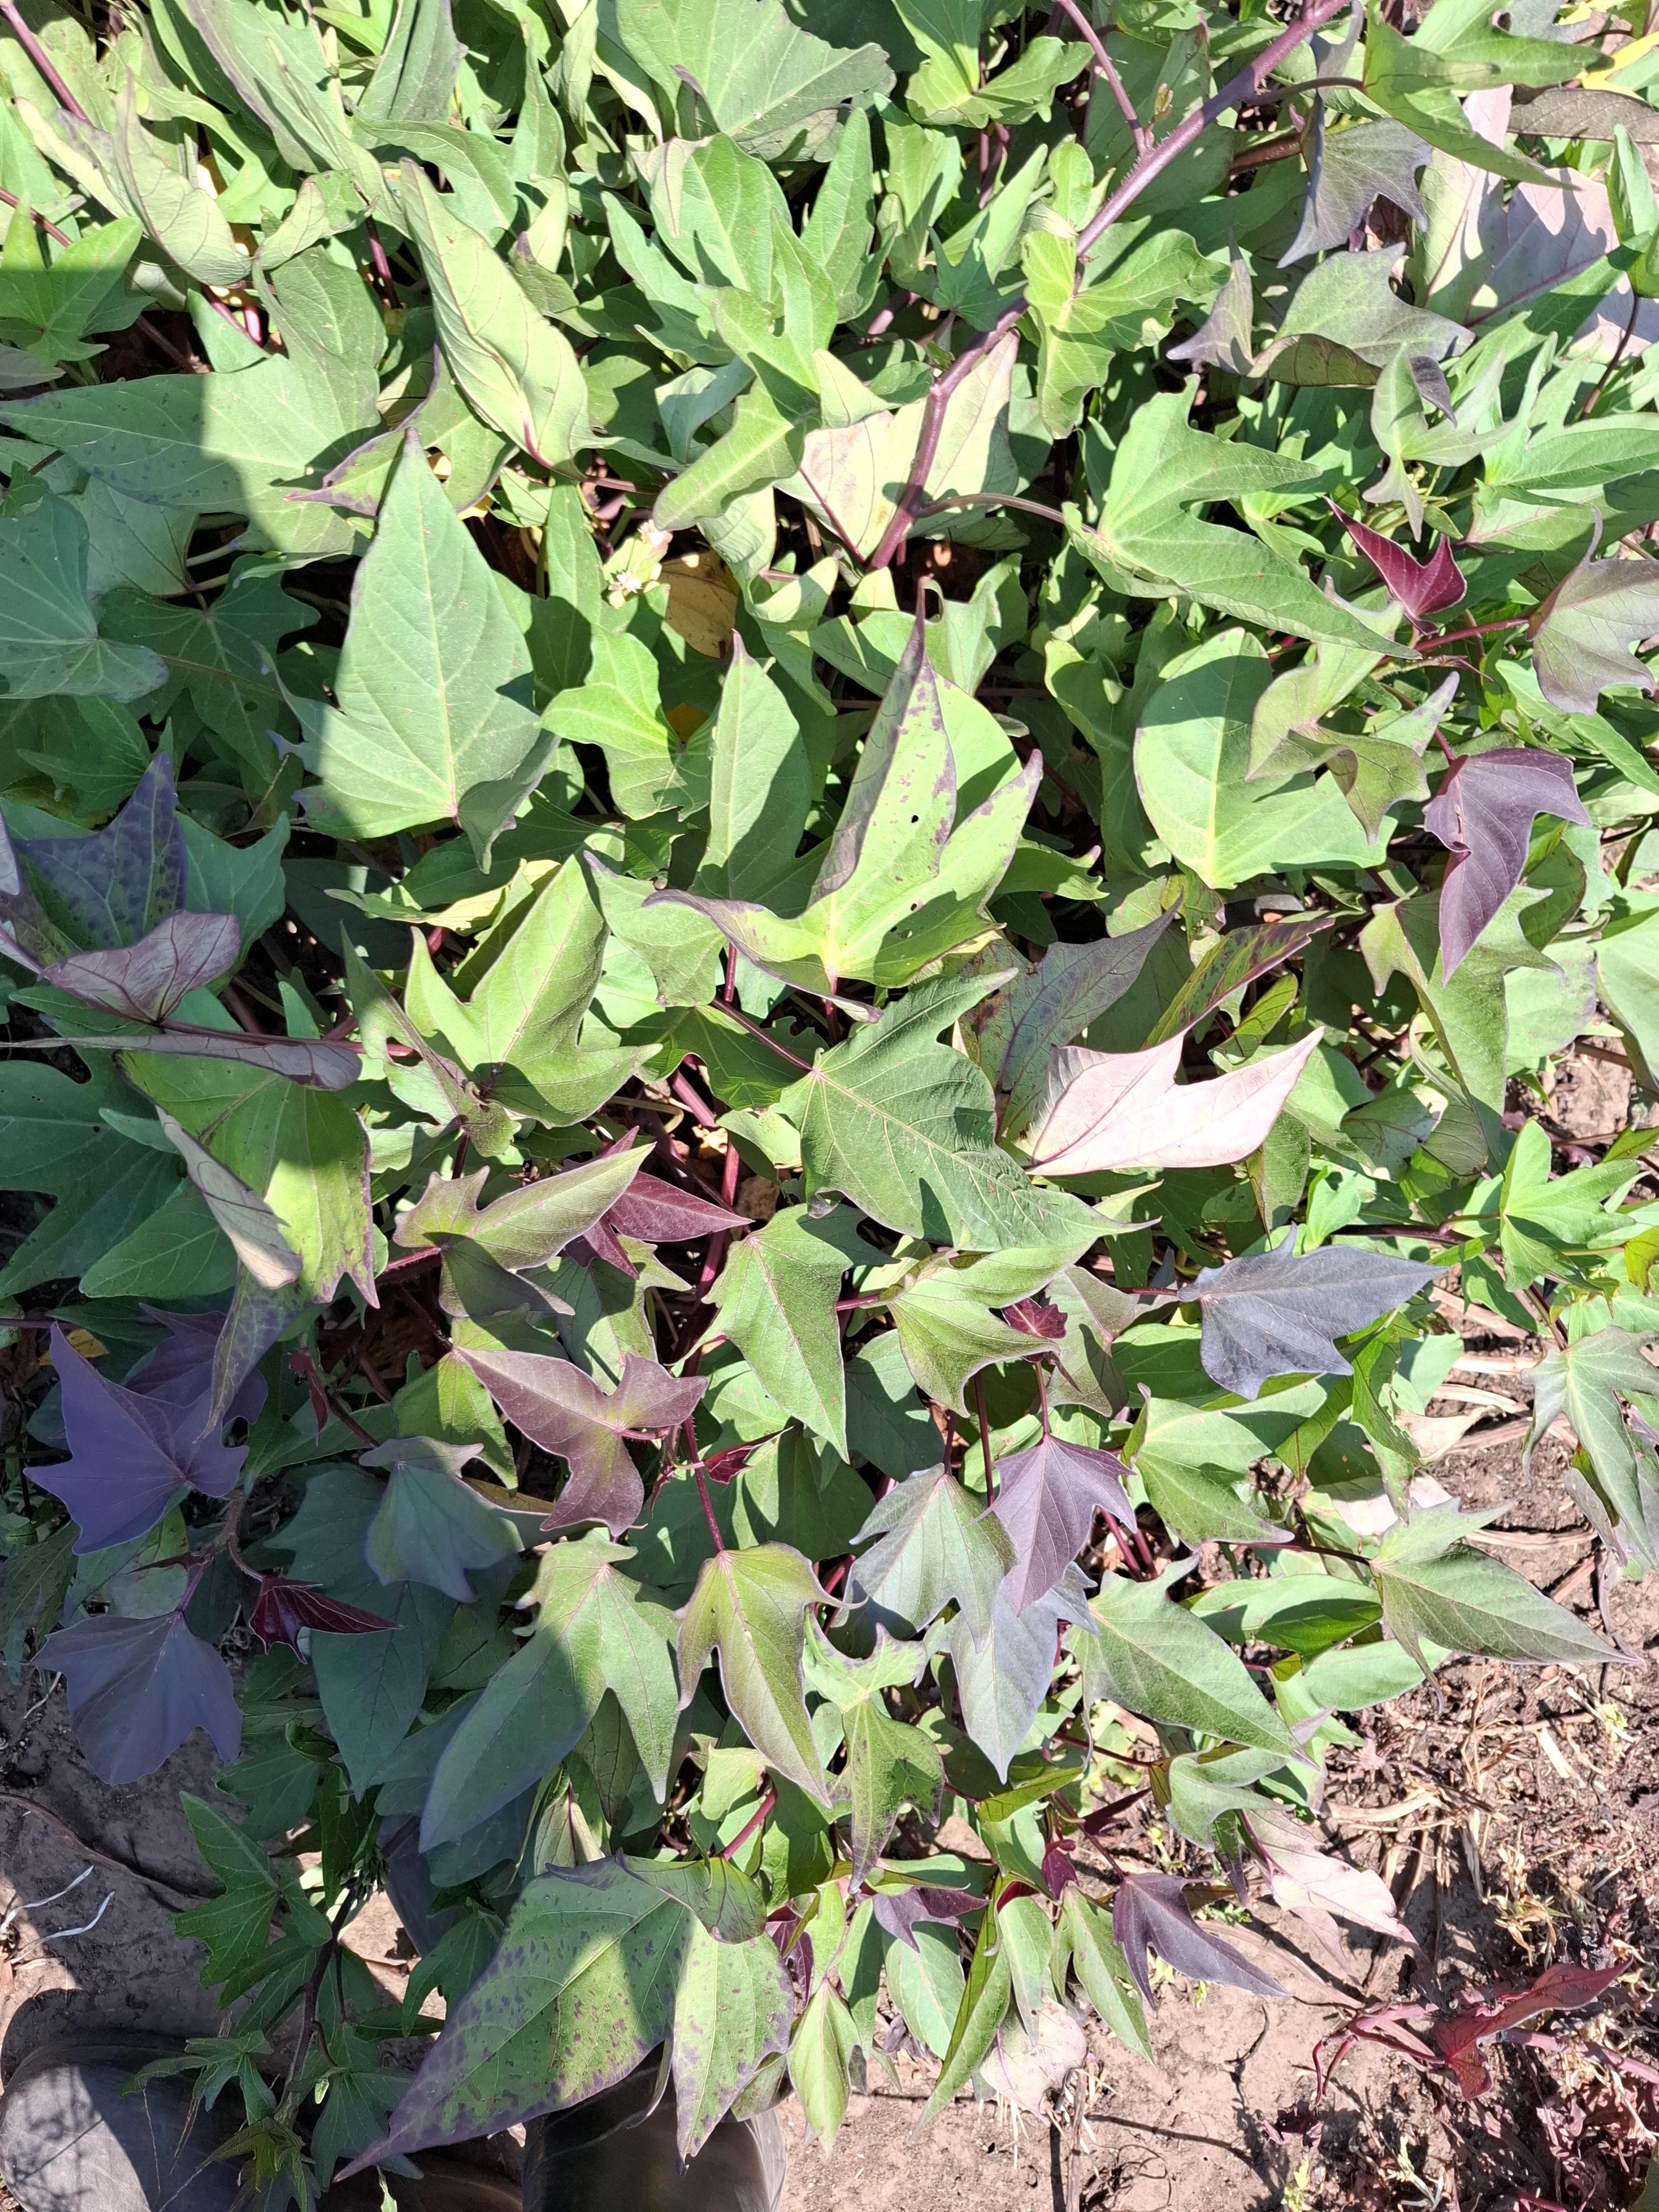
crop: sweet potato
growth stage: flowering
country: Tanzania
